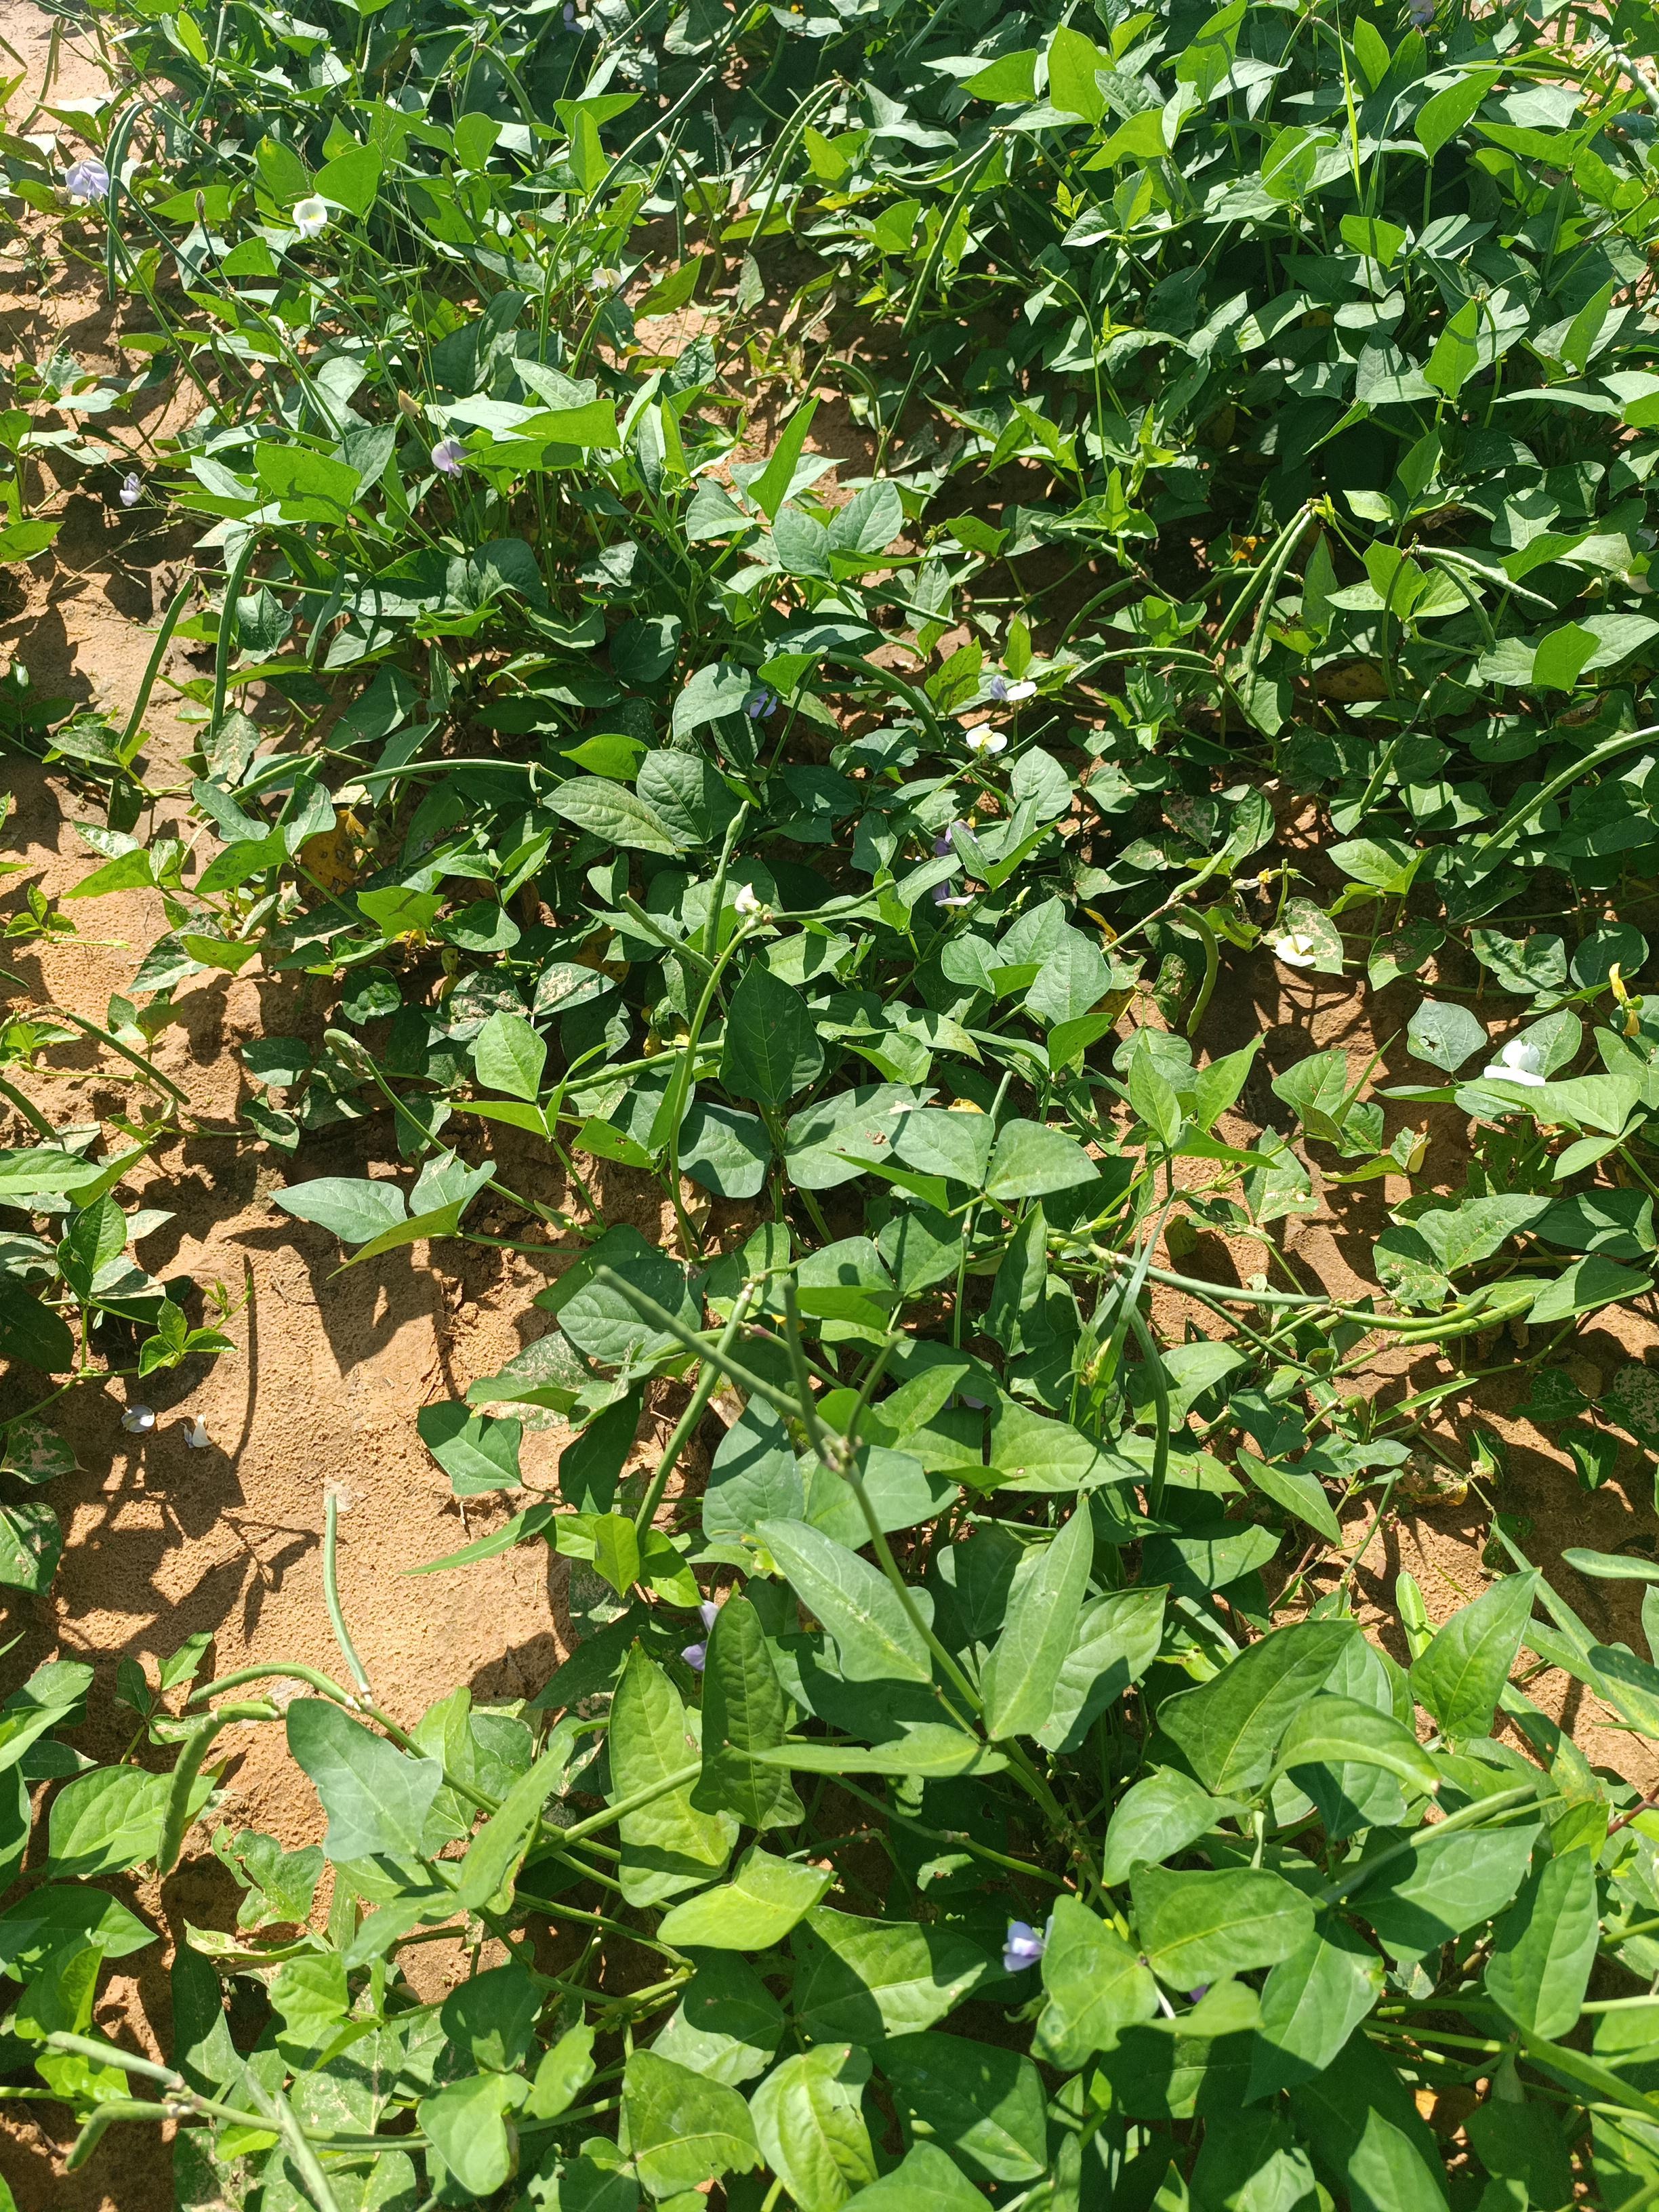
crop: cowpea
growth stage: development pod
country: Nigeria
